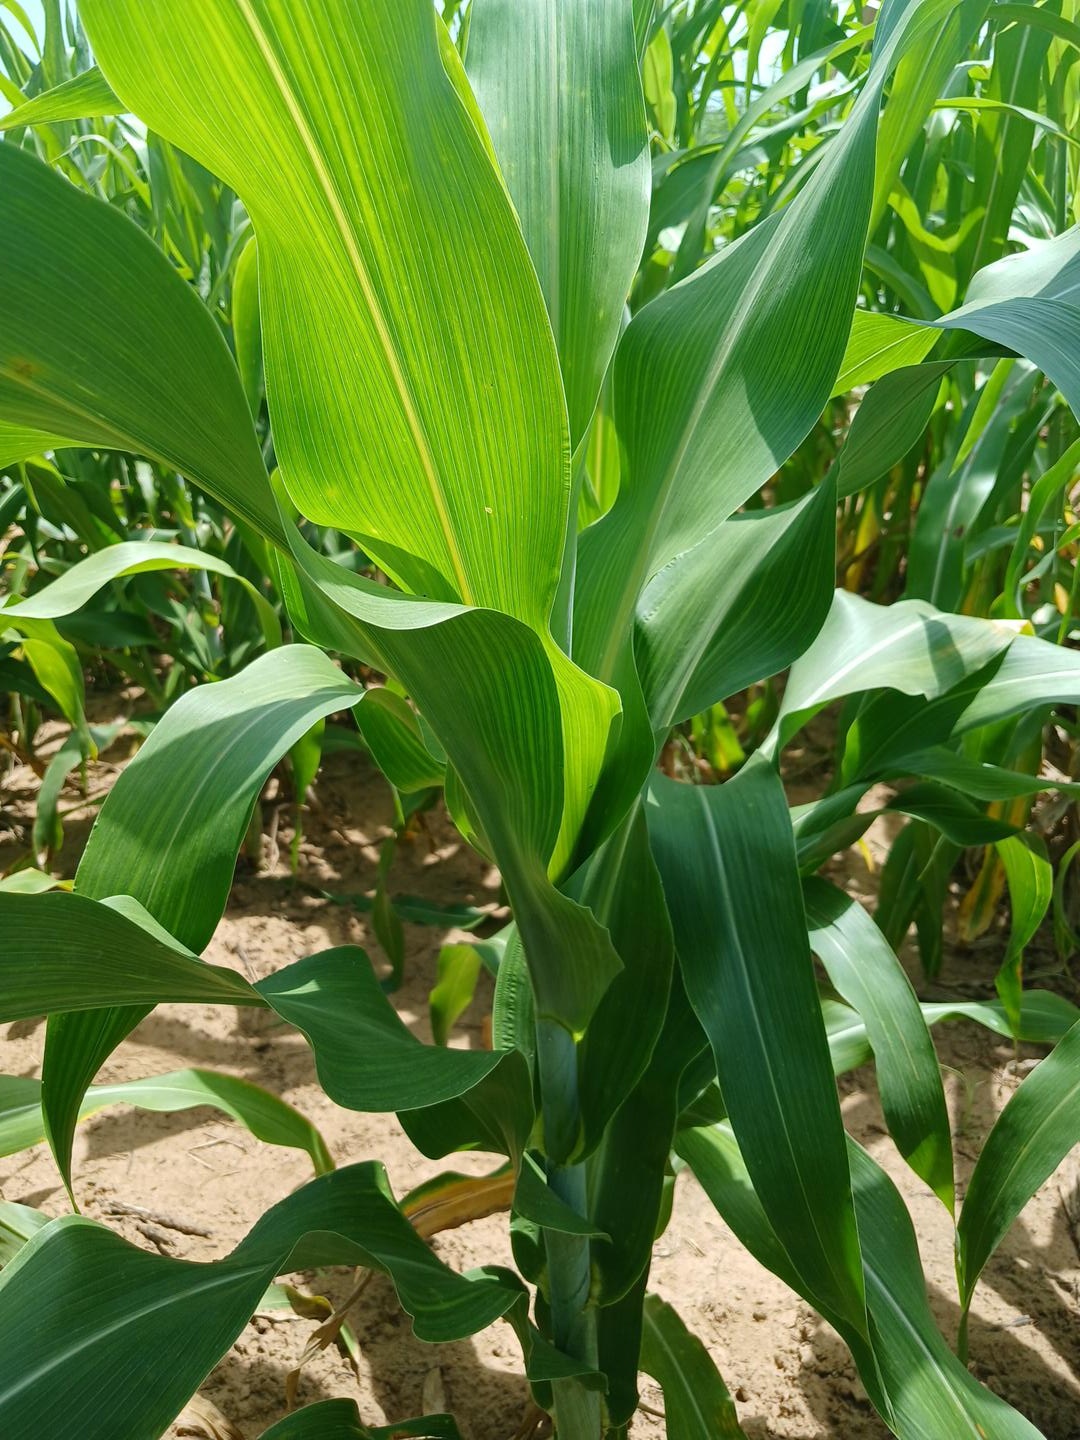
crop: sorghum
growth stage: vegetative
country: Senegal
